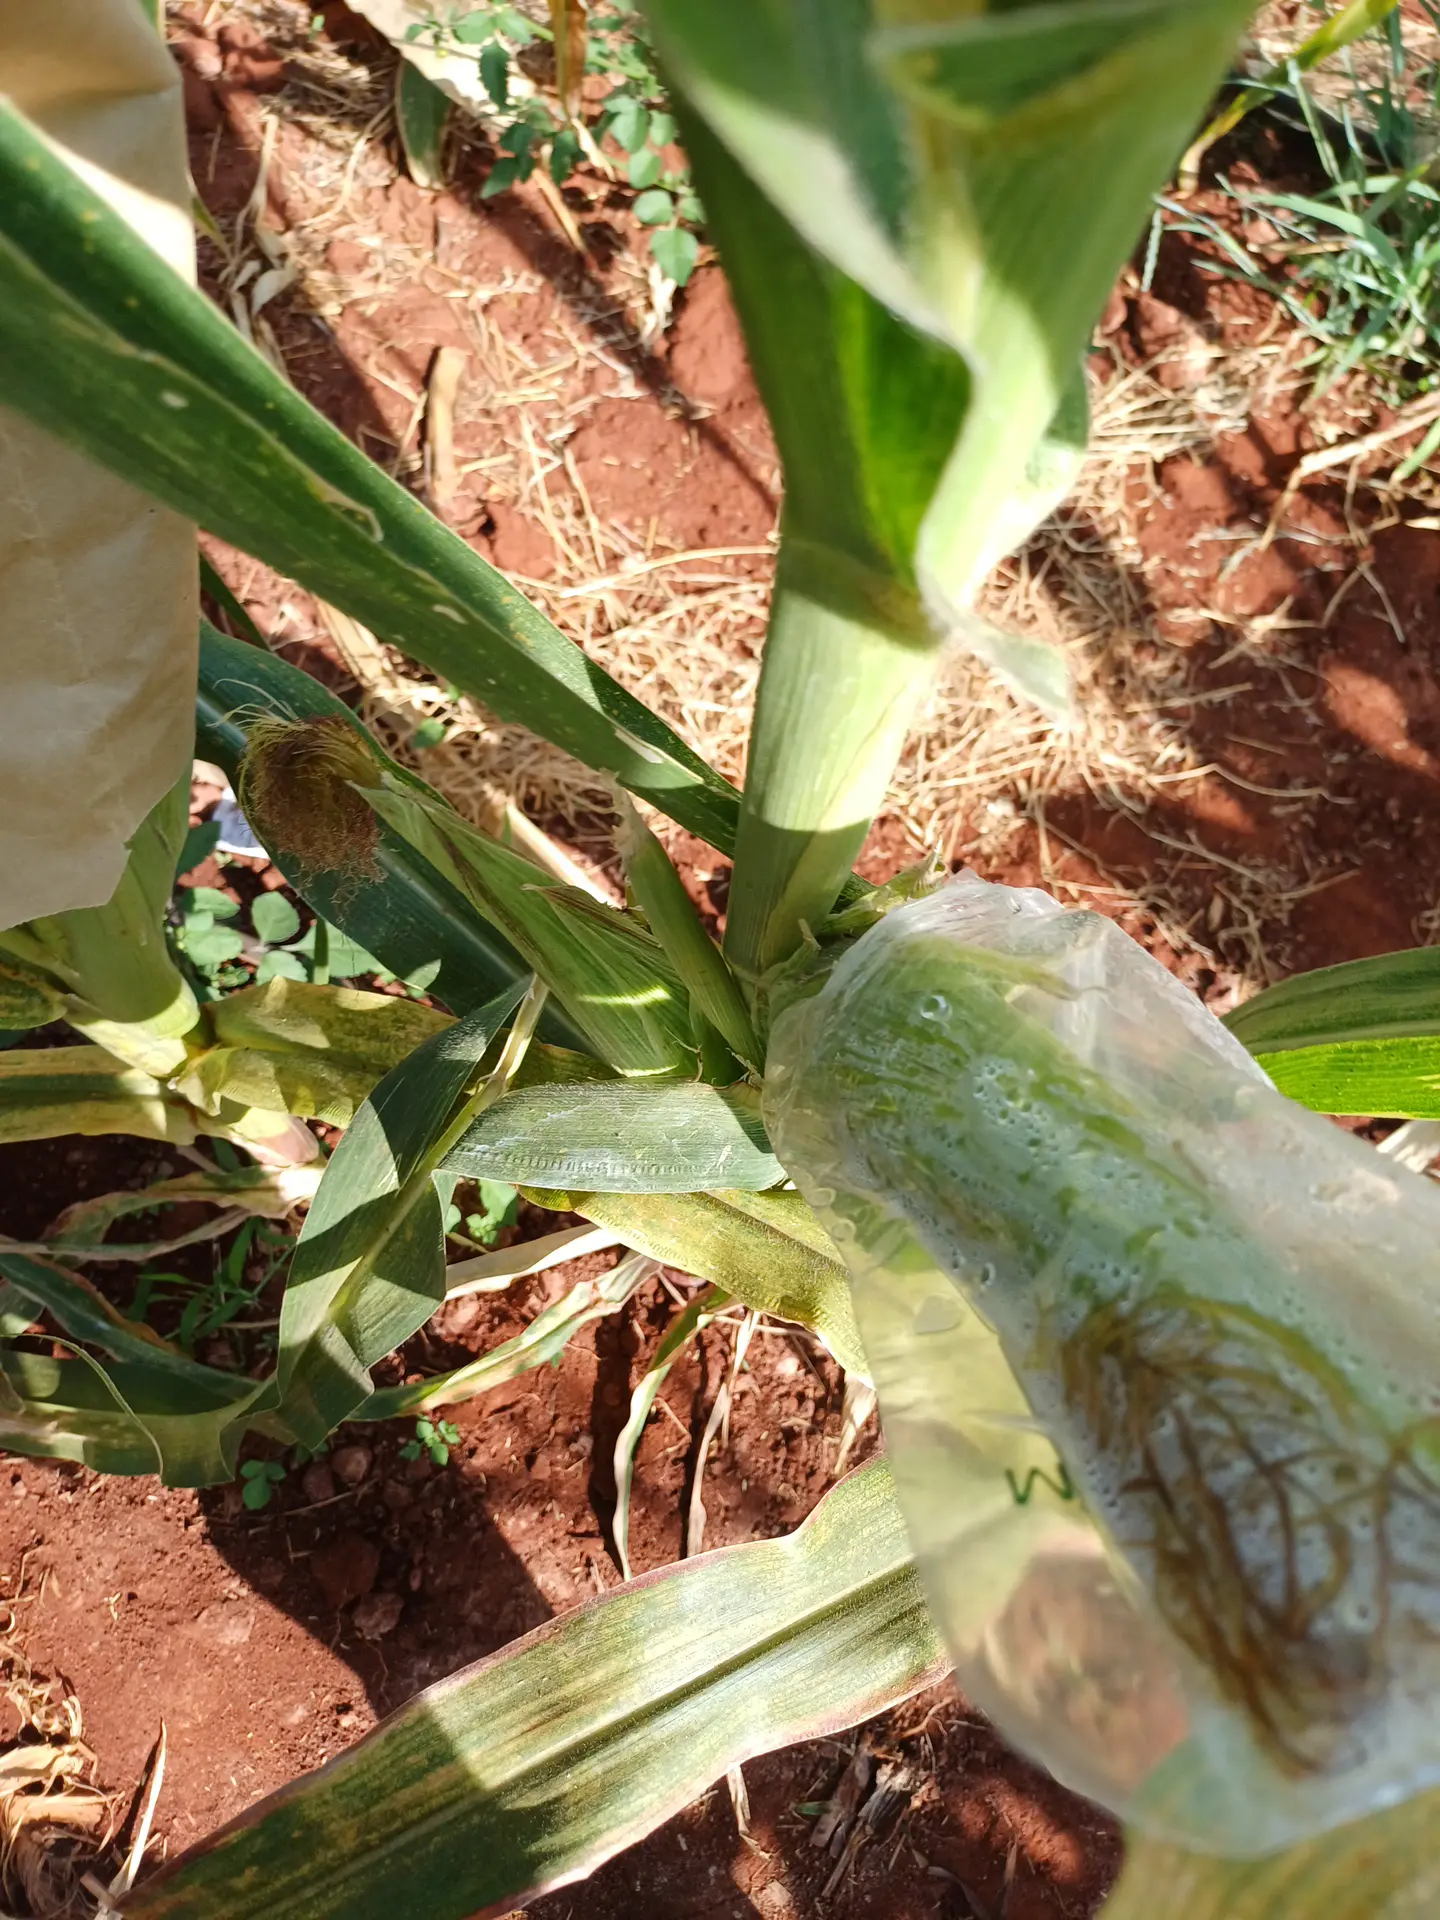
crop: maize
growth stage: flowering
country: Kenya
